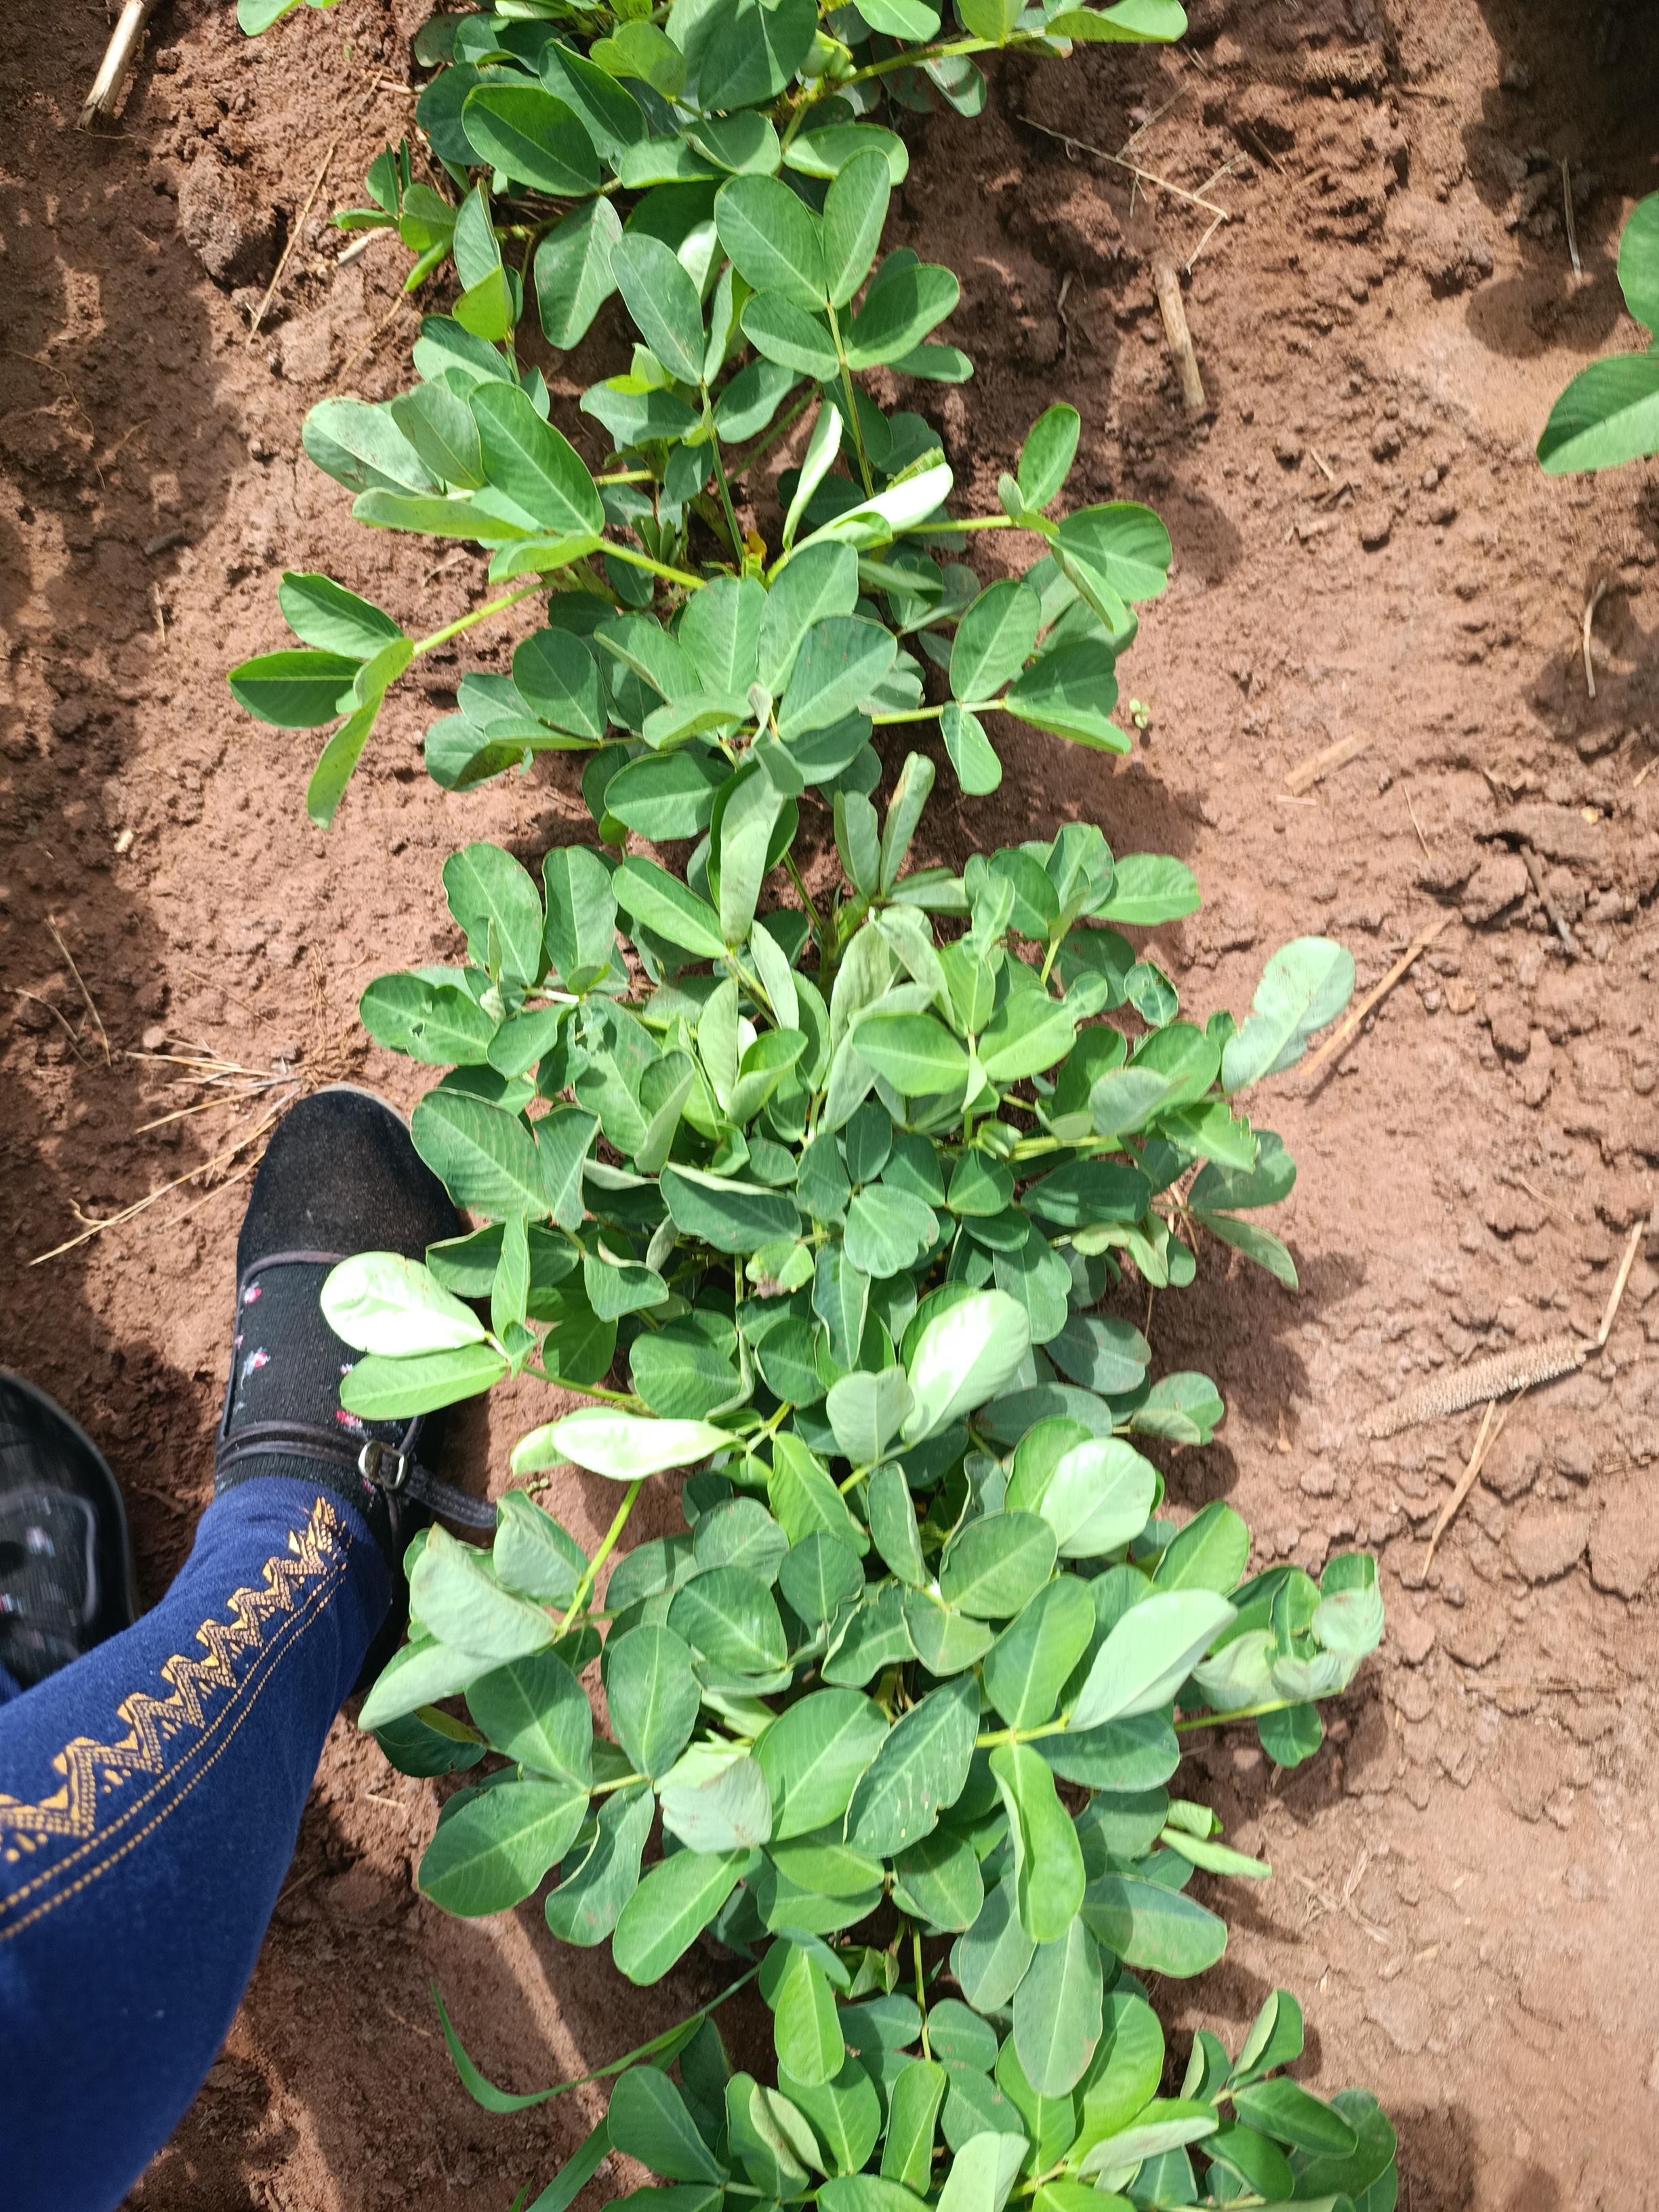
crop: groundnut
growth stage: flowering
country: Kenya
